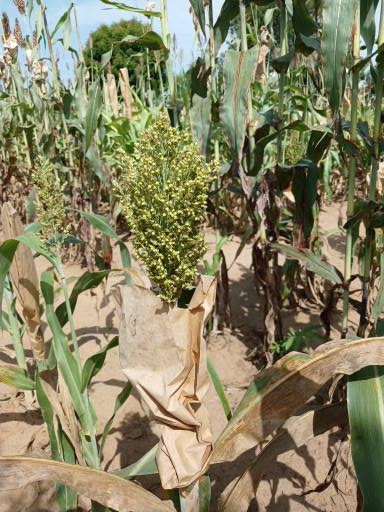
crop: sorghum
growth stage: filling grain
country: Senegal
